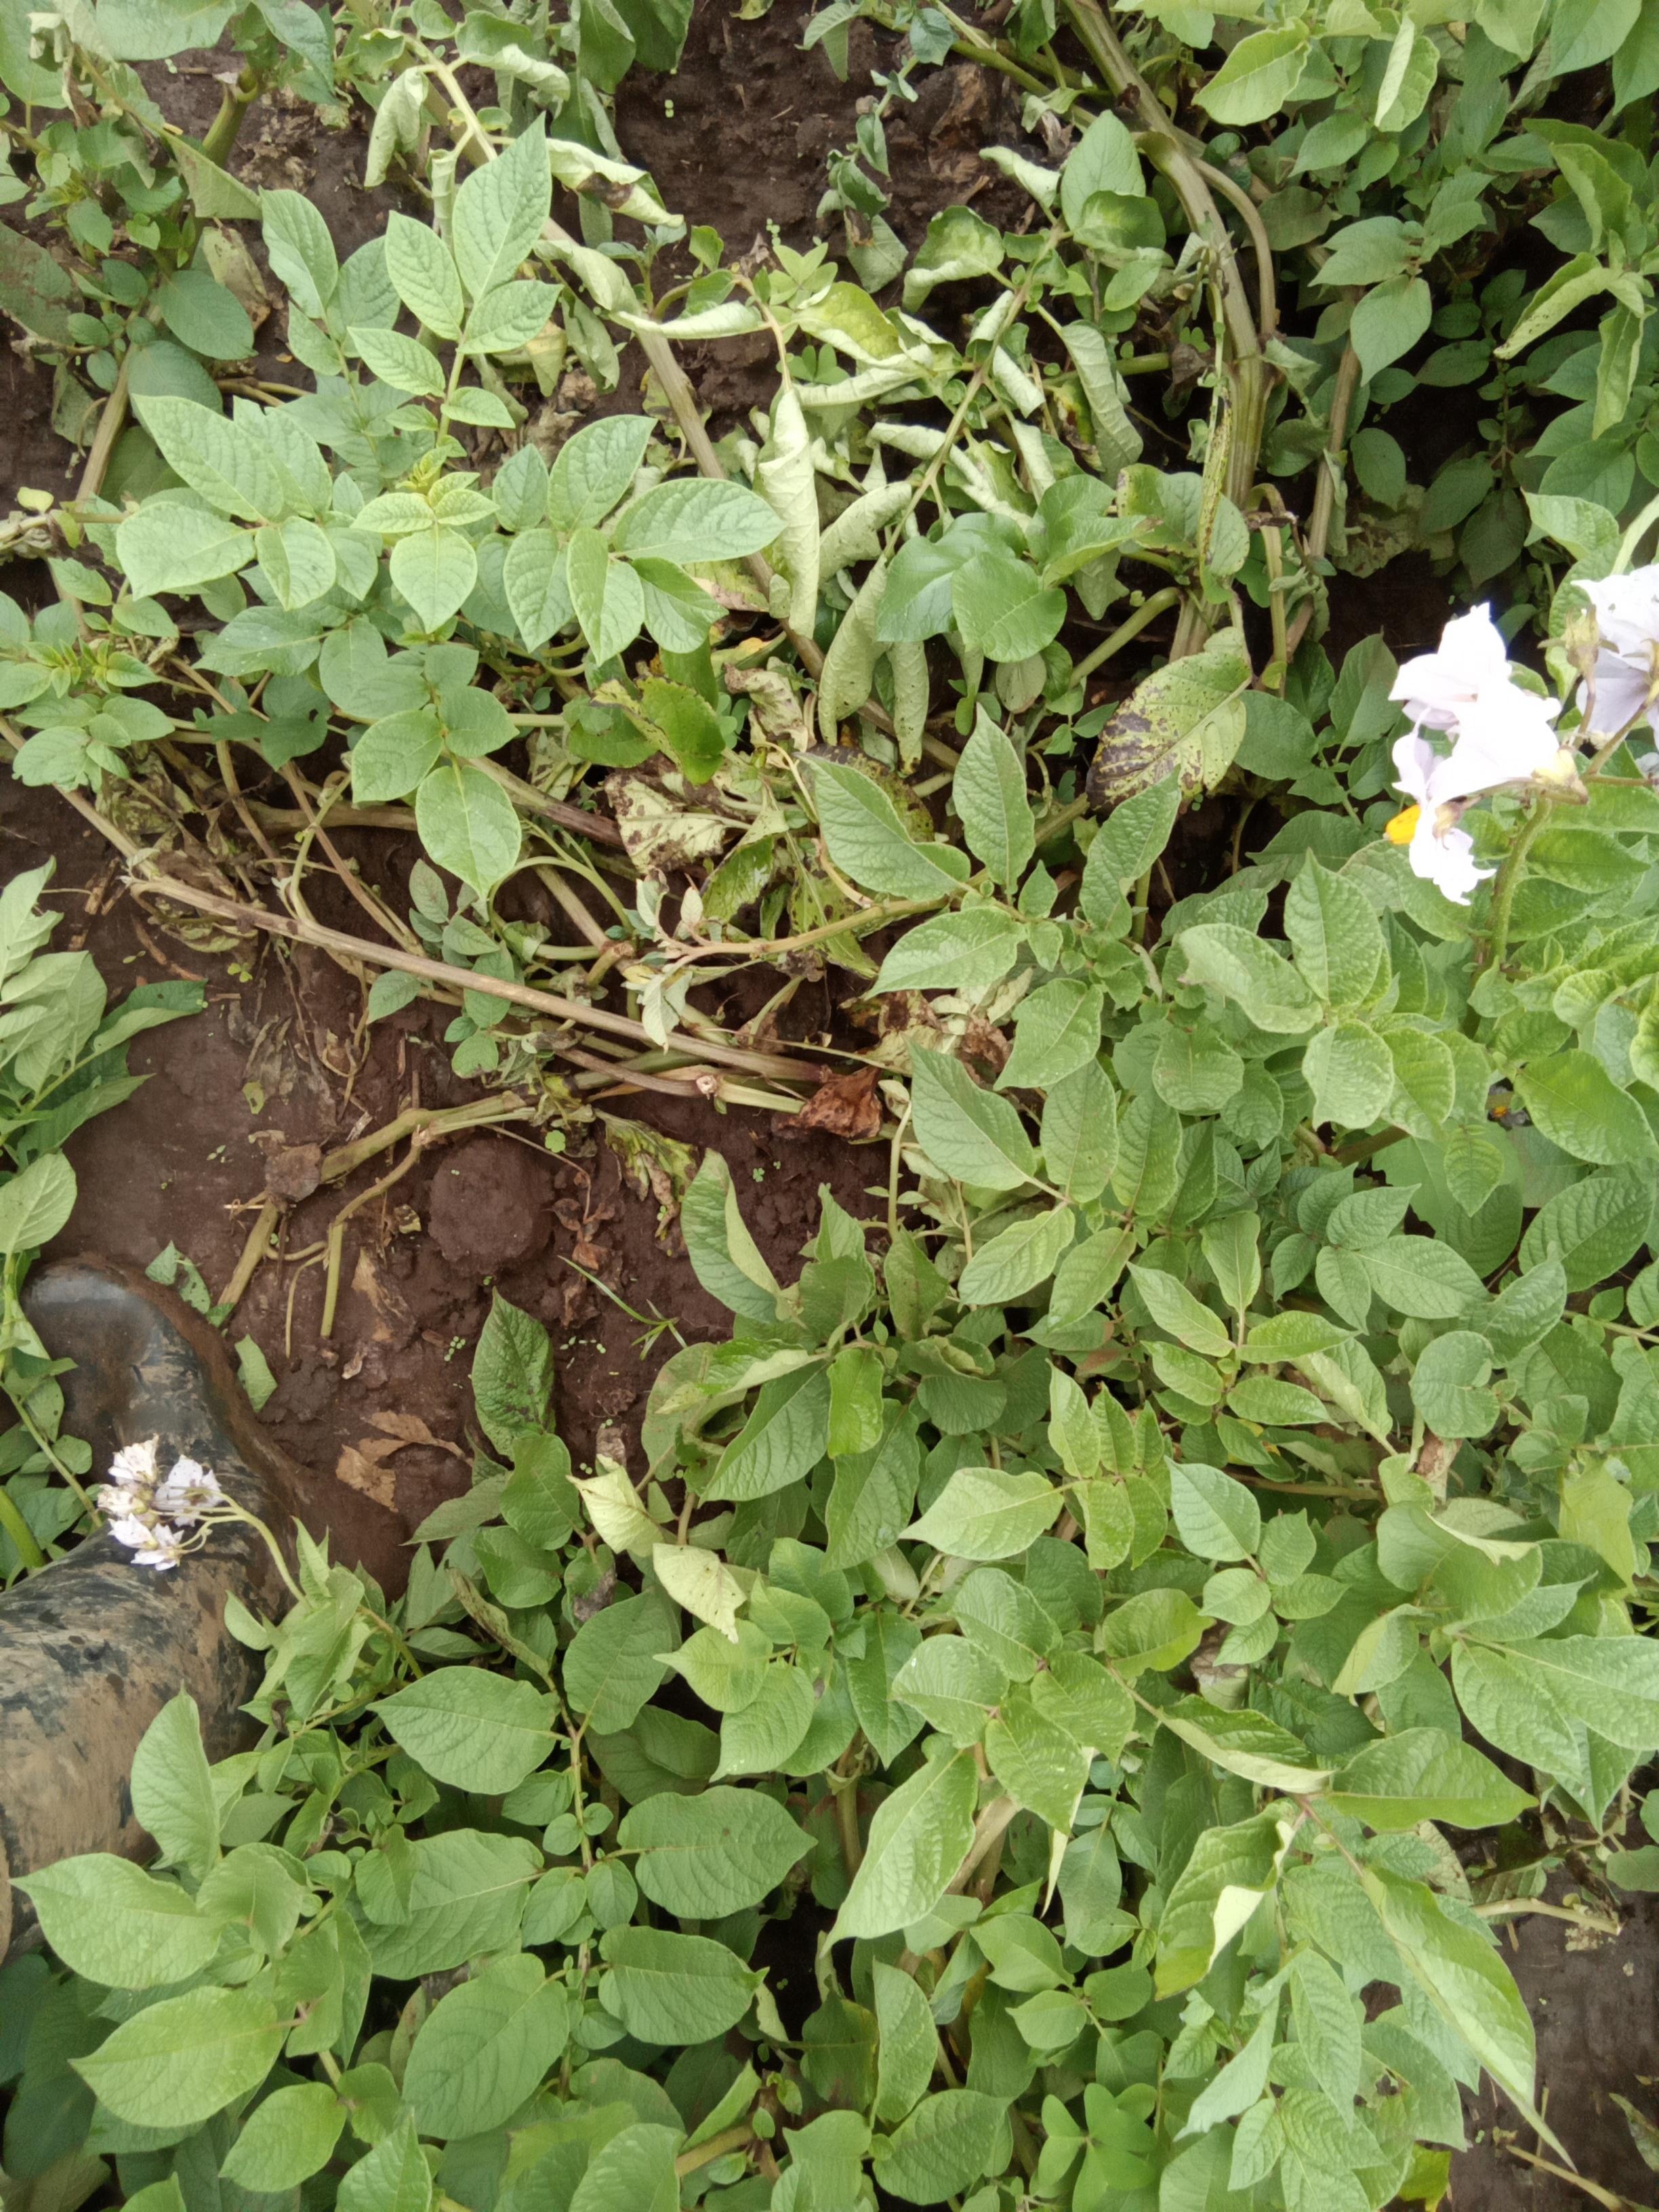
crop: potato
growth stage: flowering
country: Kenya
